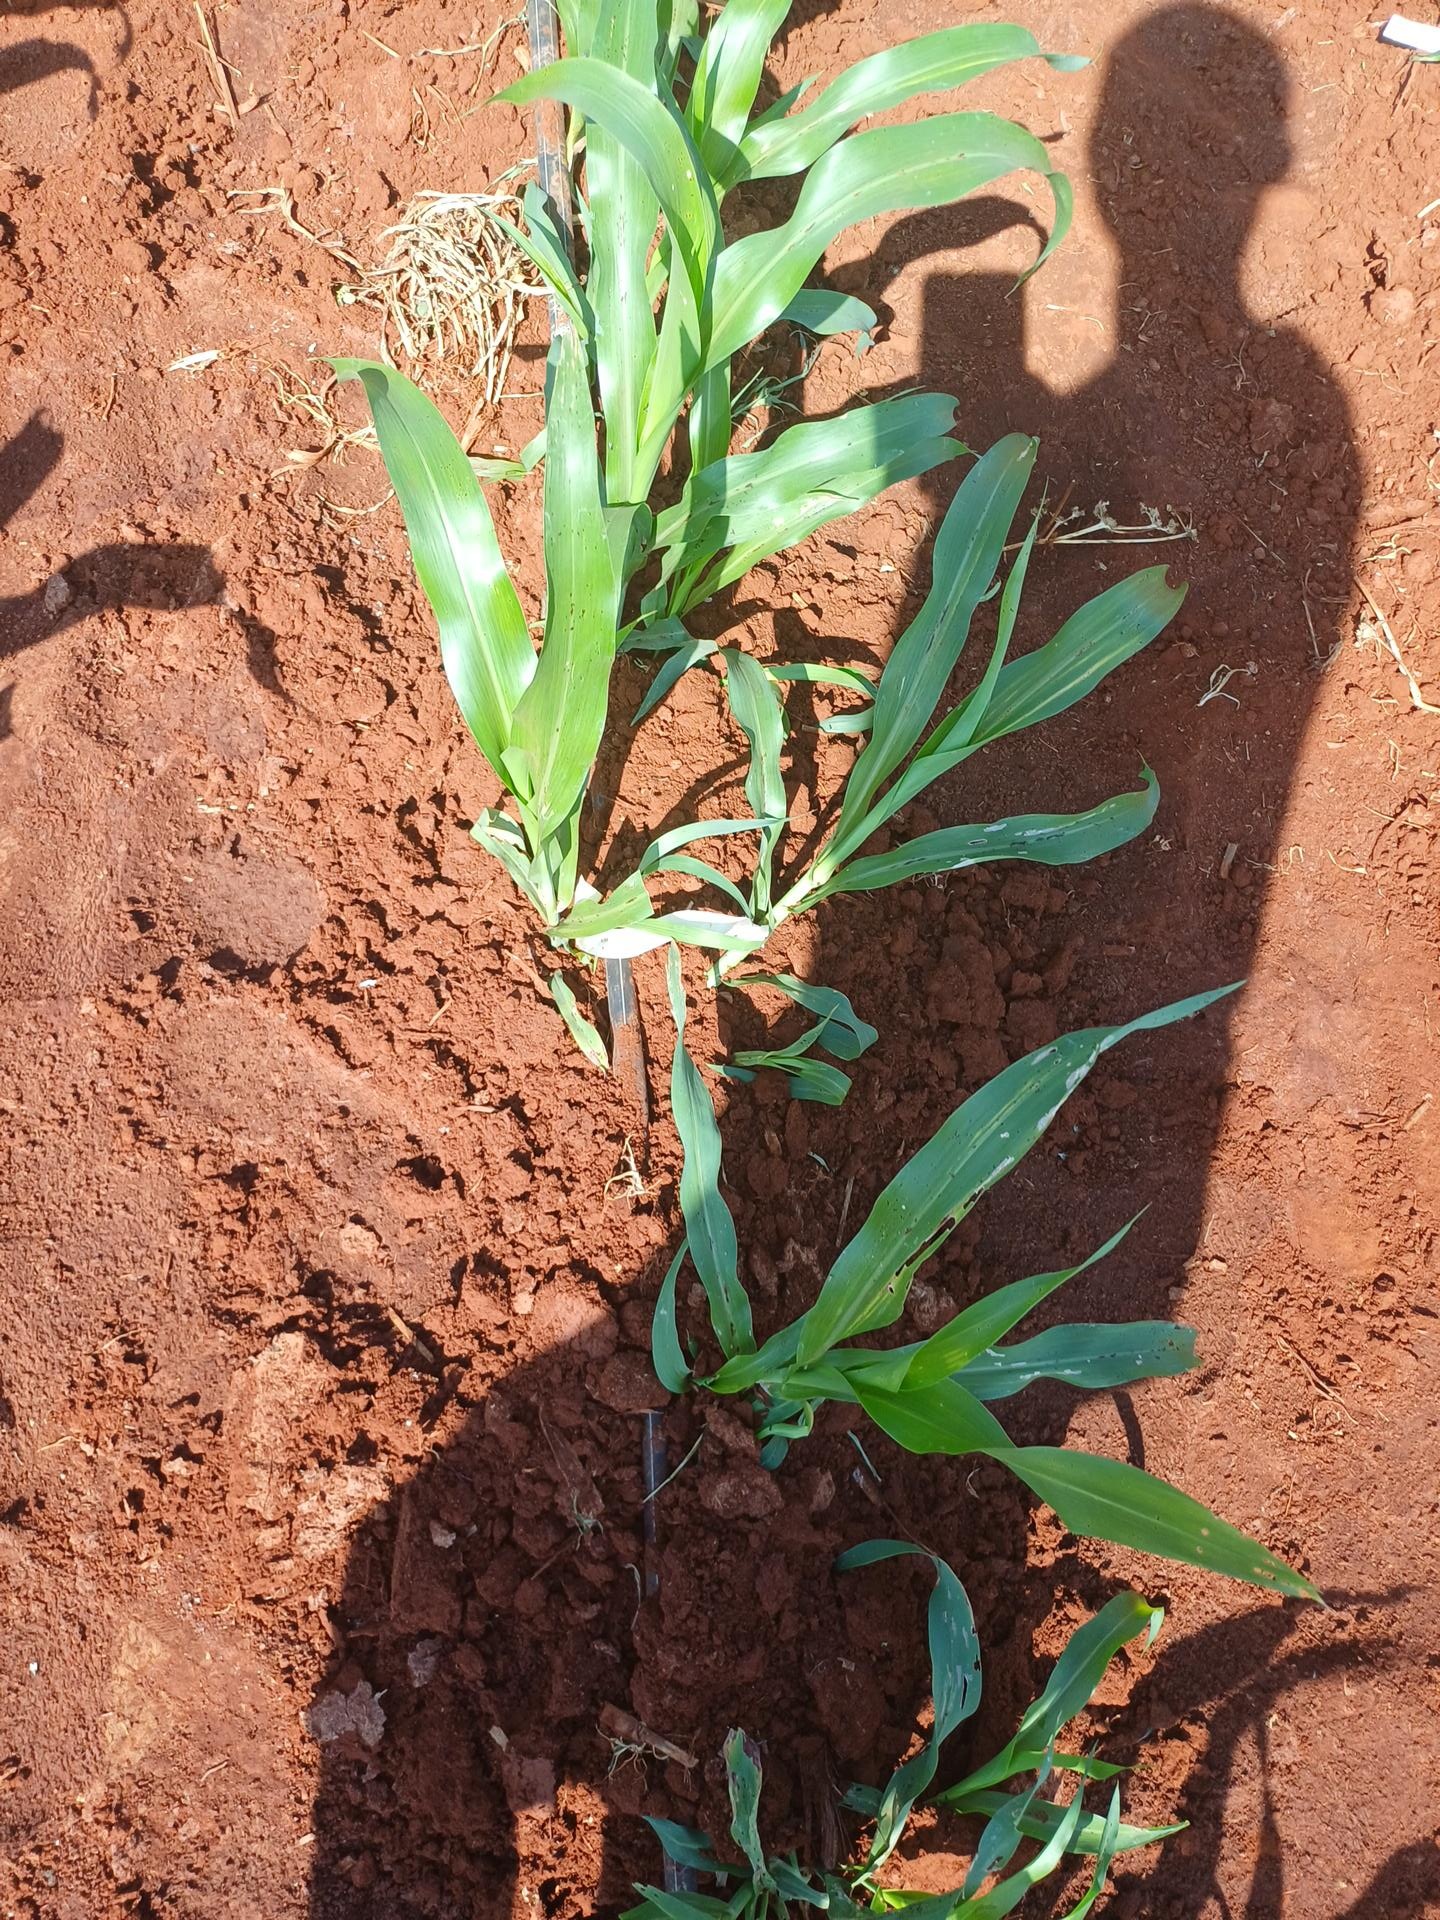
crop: sorghum
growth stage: vegetative
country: Kenya
